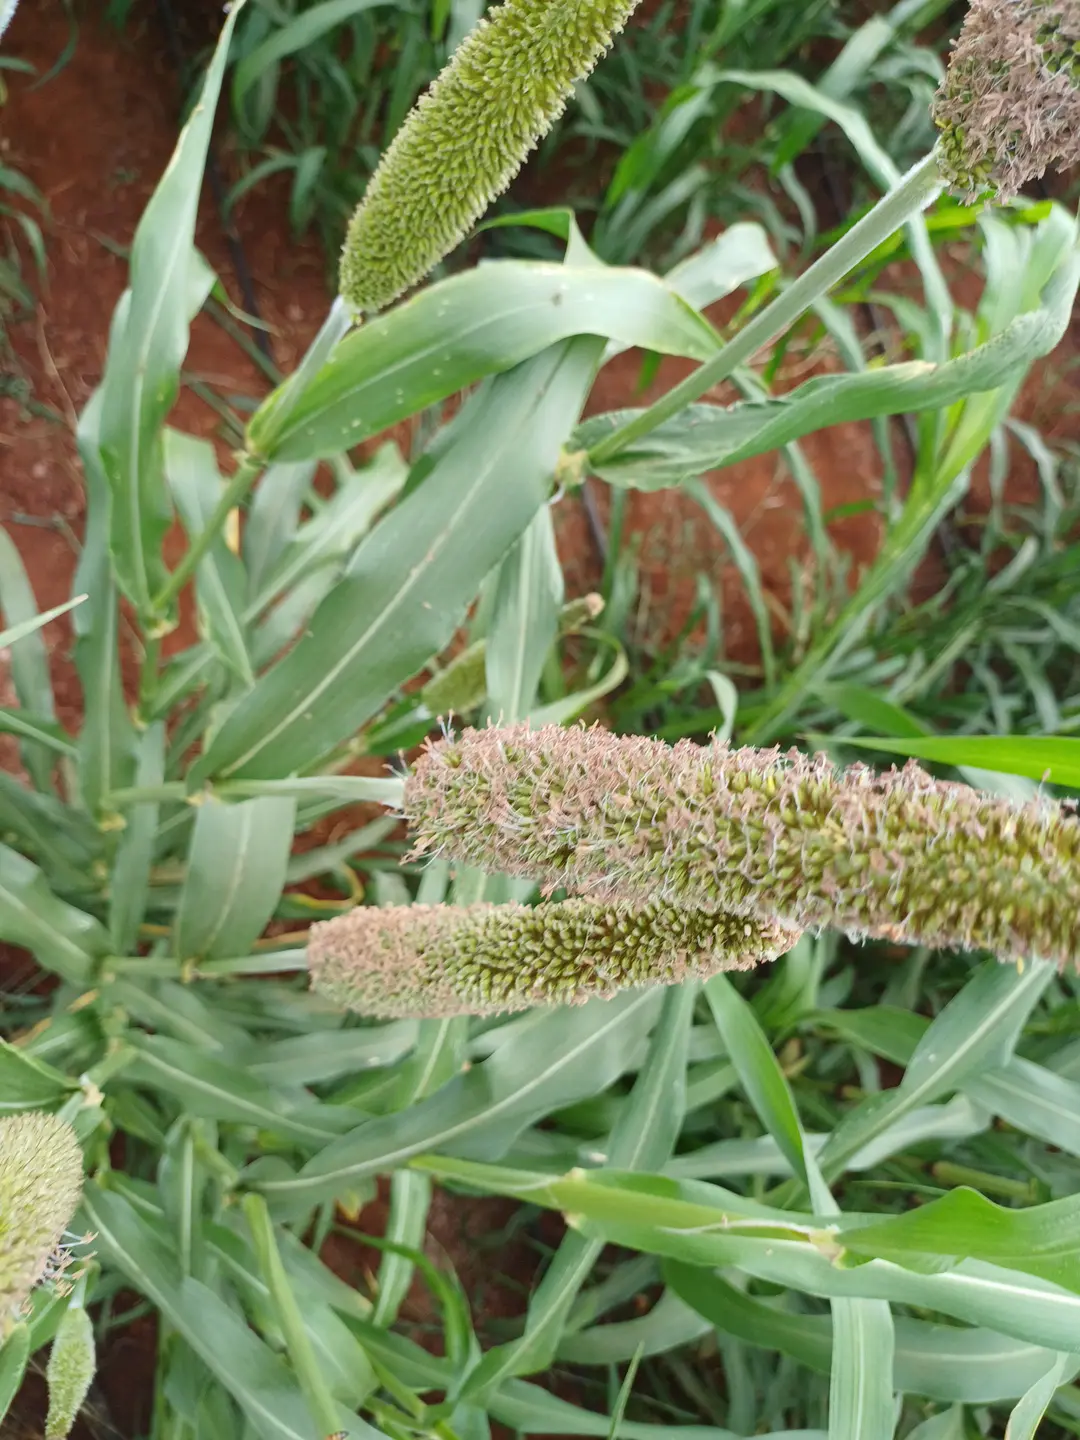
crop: pearl millet
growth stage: flowering
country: Kenya
